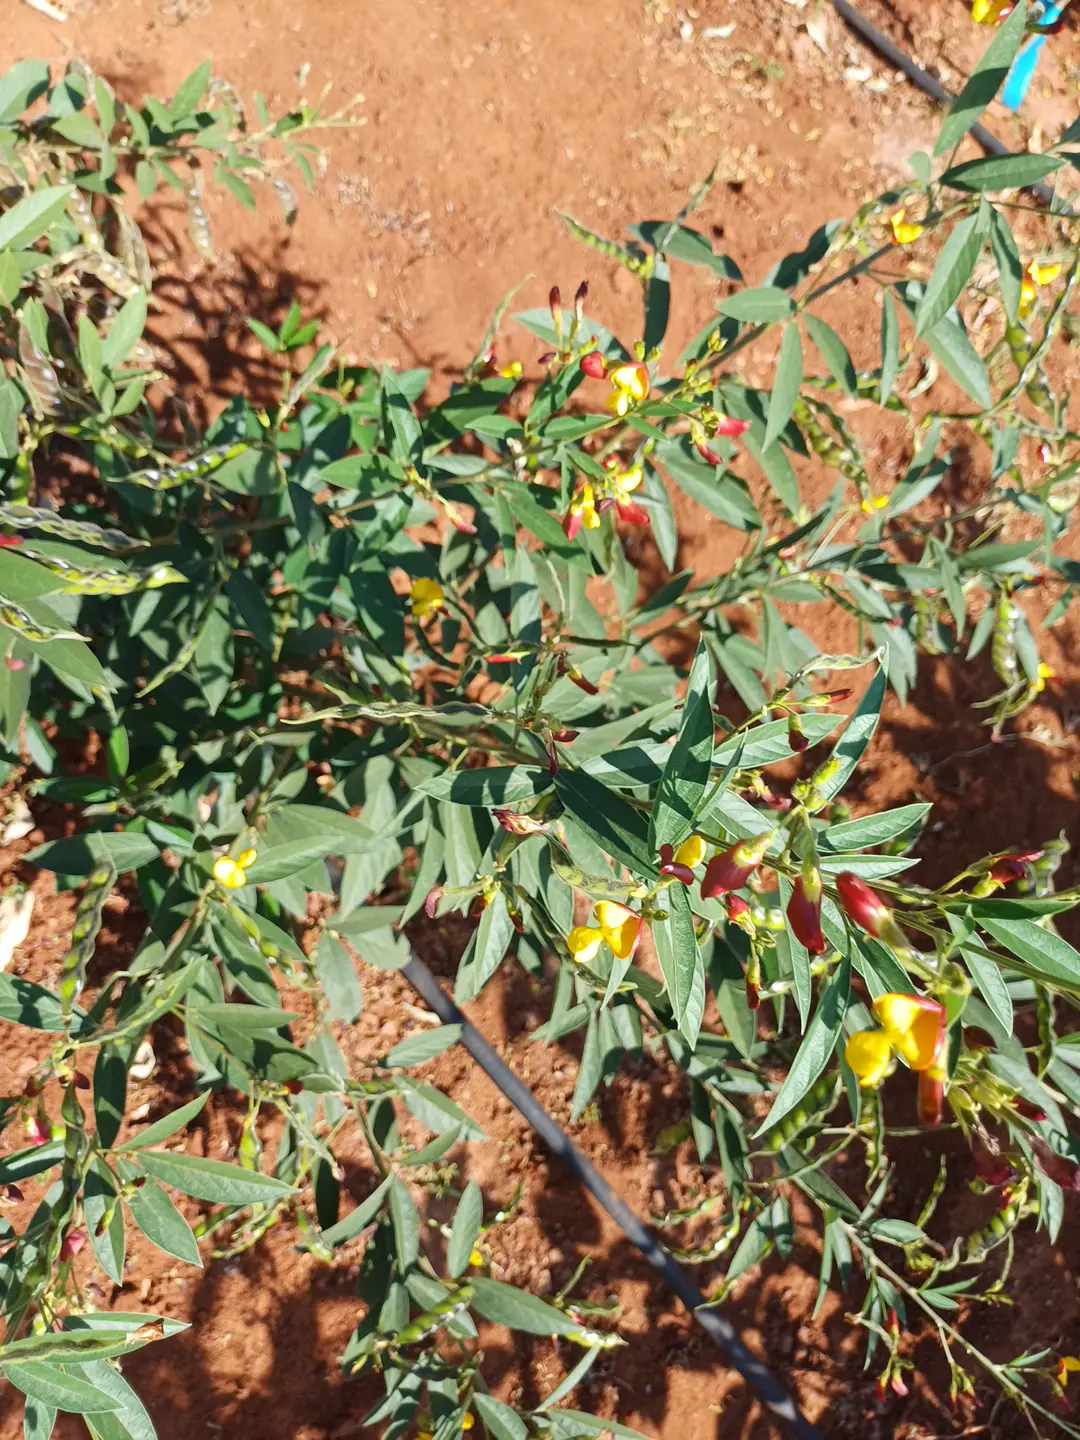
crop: pigeonpea
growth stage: development pod
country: Kenya
